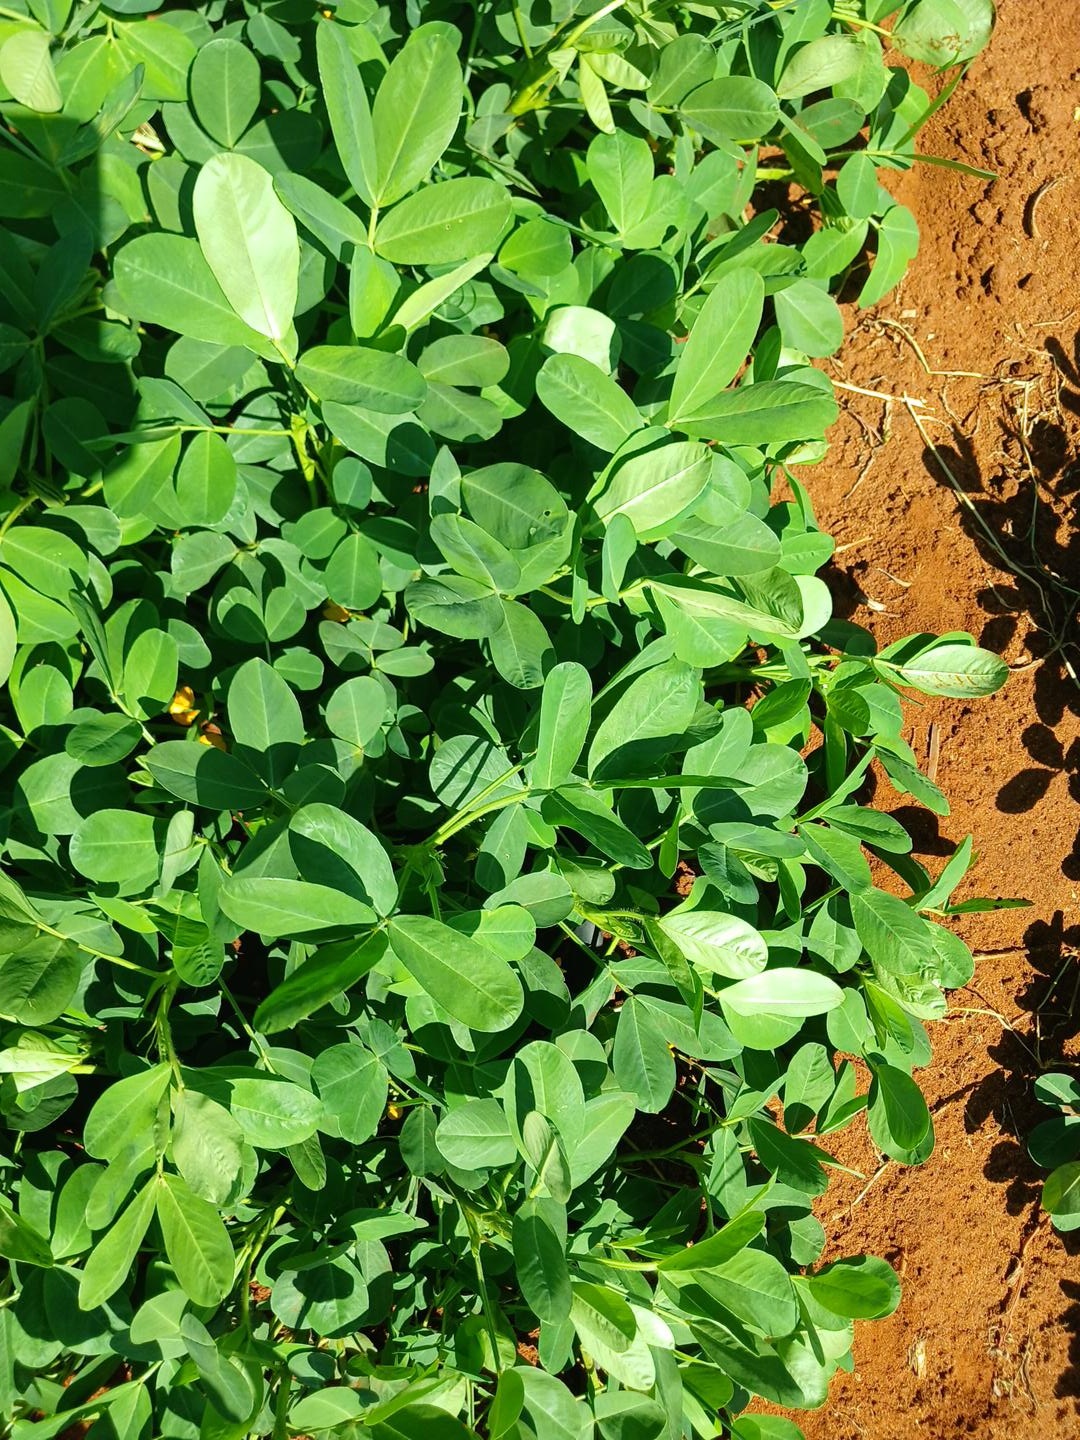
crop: groundnut
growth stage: flowering
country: Kenya
